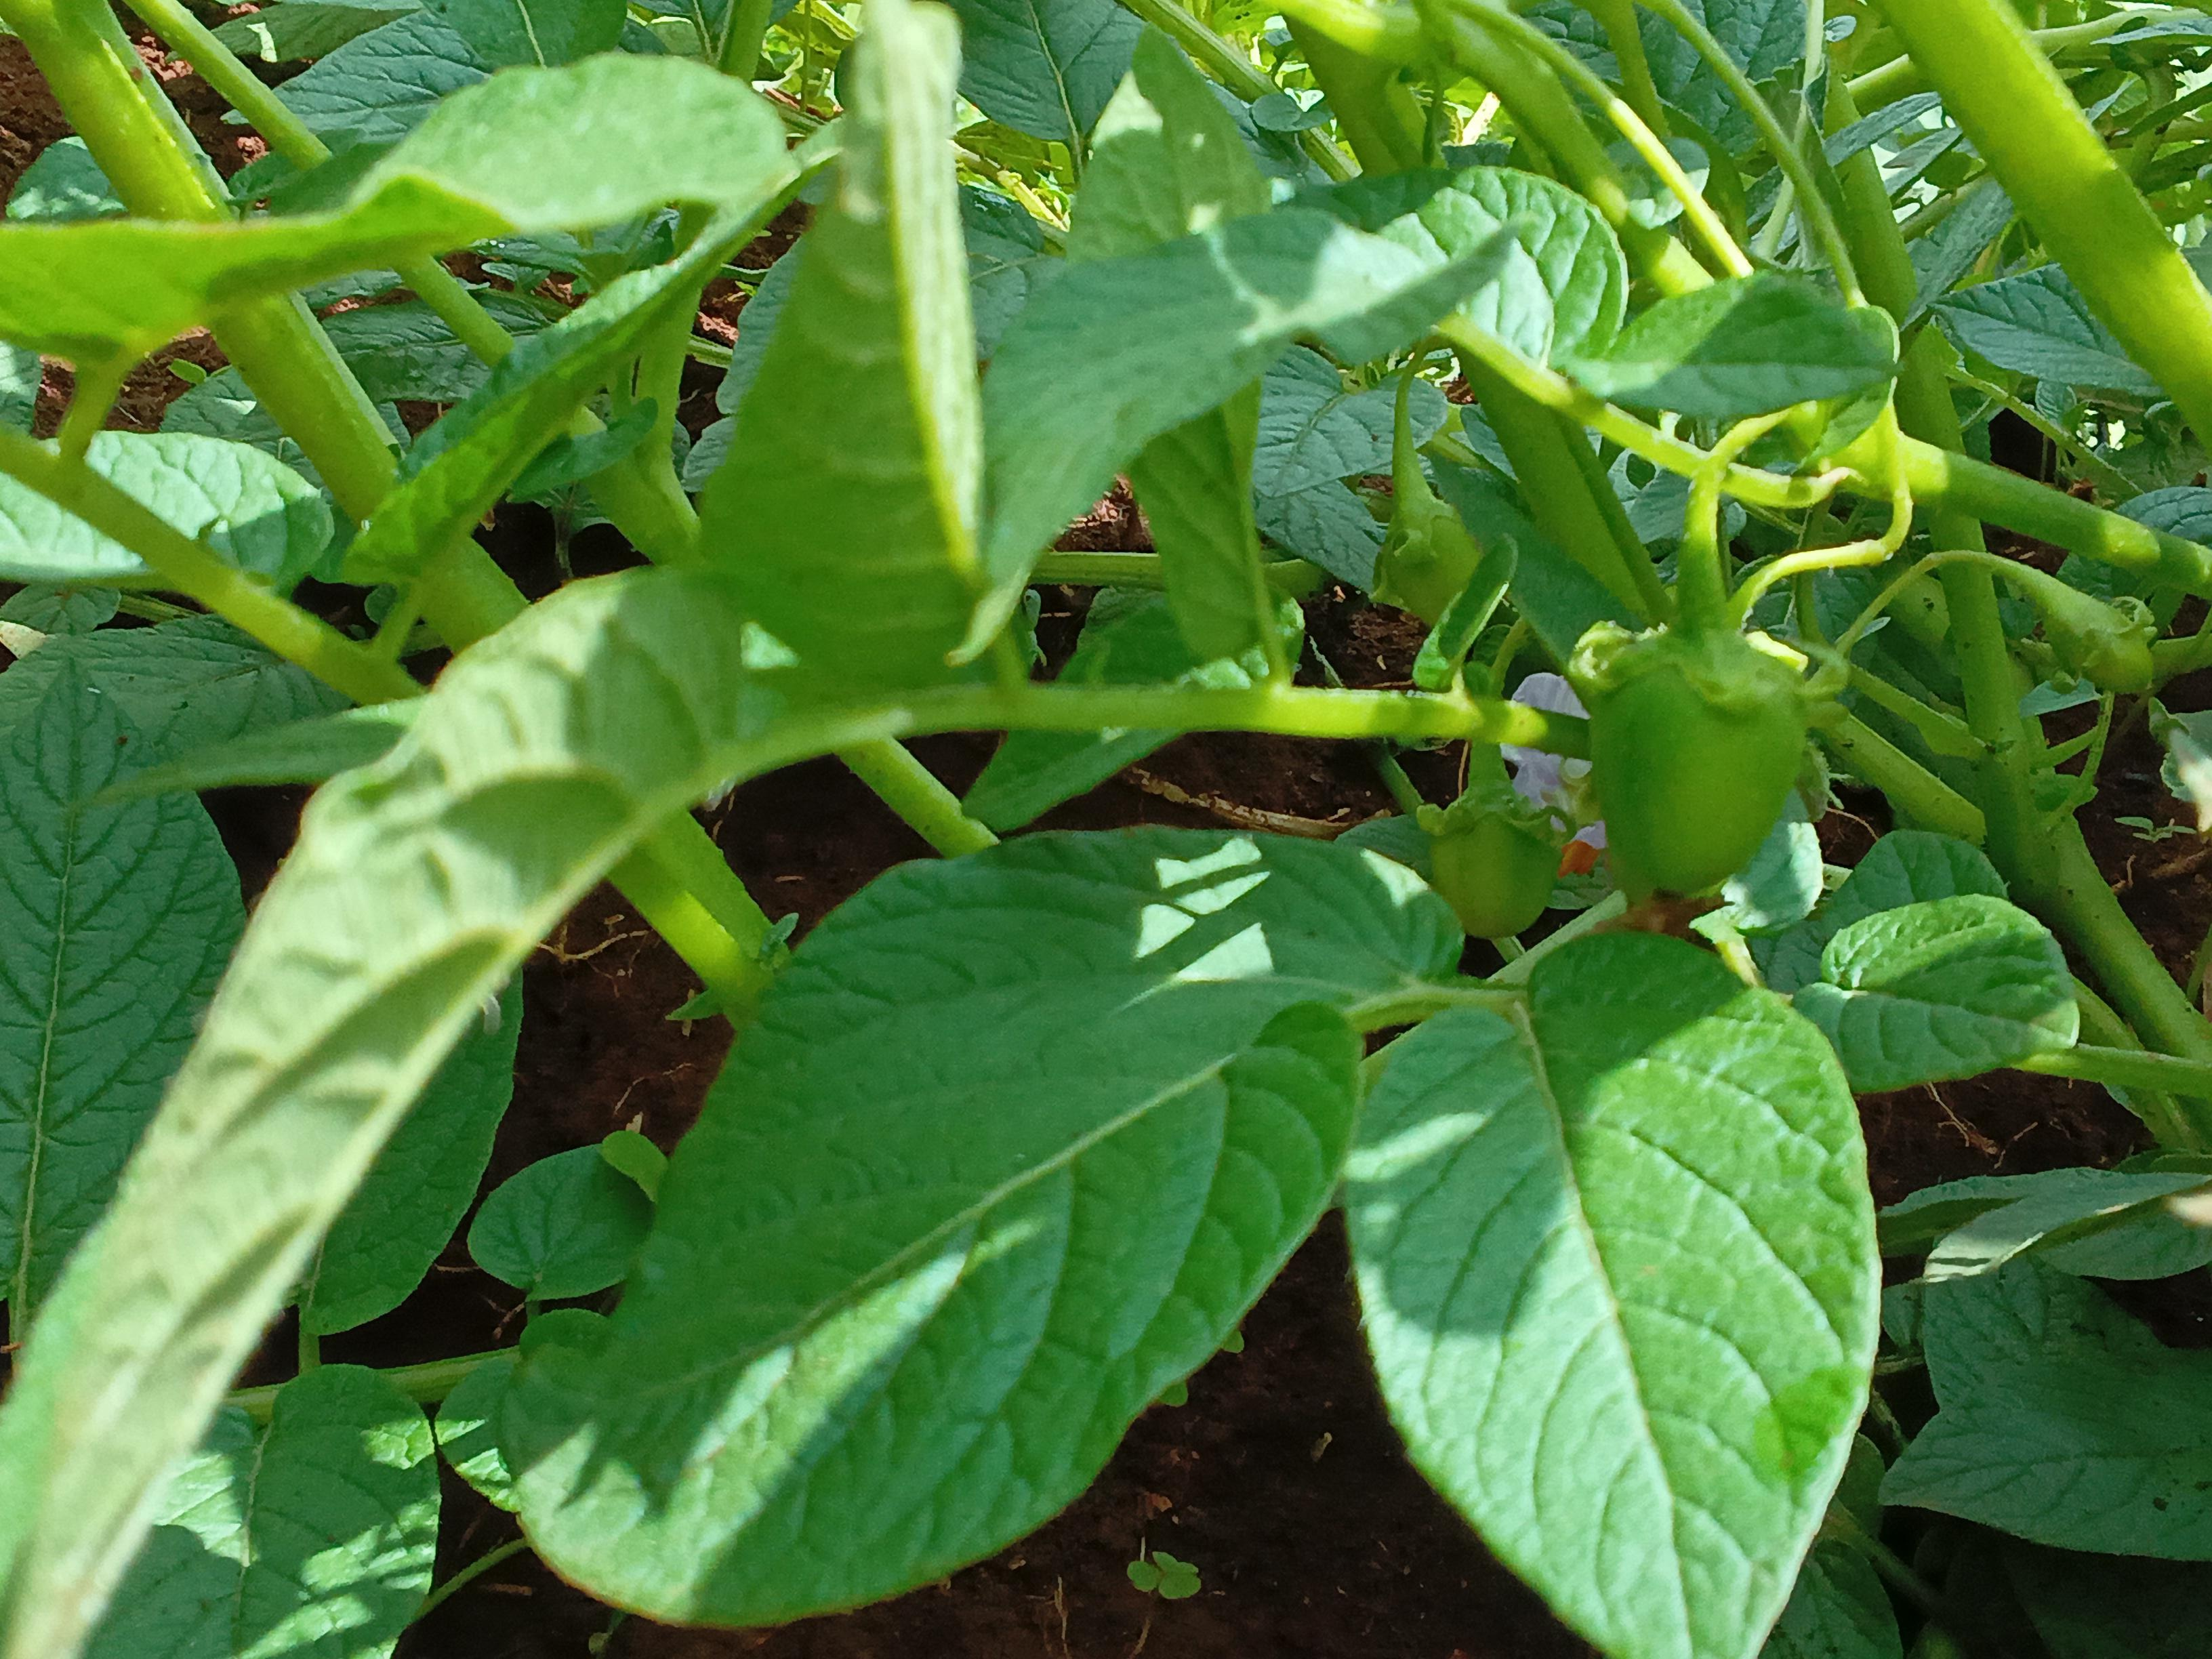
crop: potato
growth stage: flowering
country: Kenya
